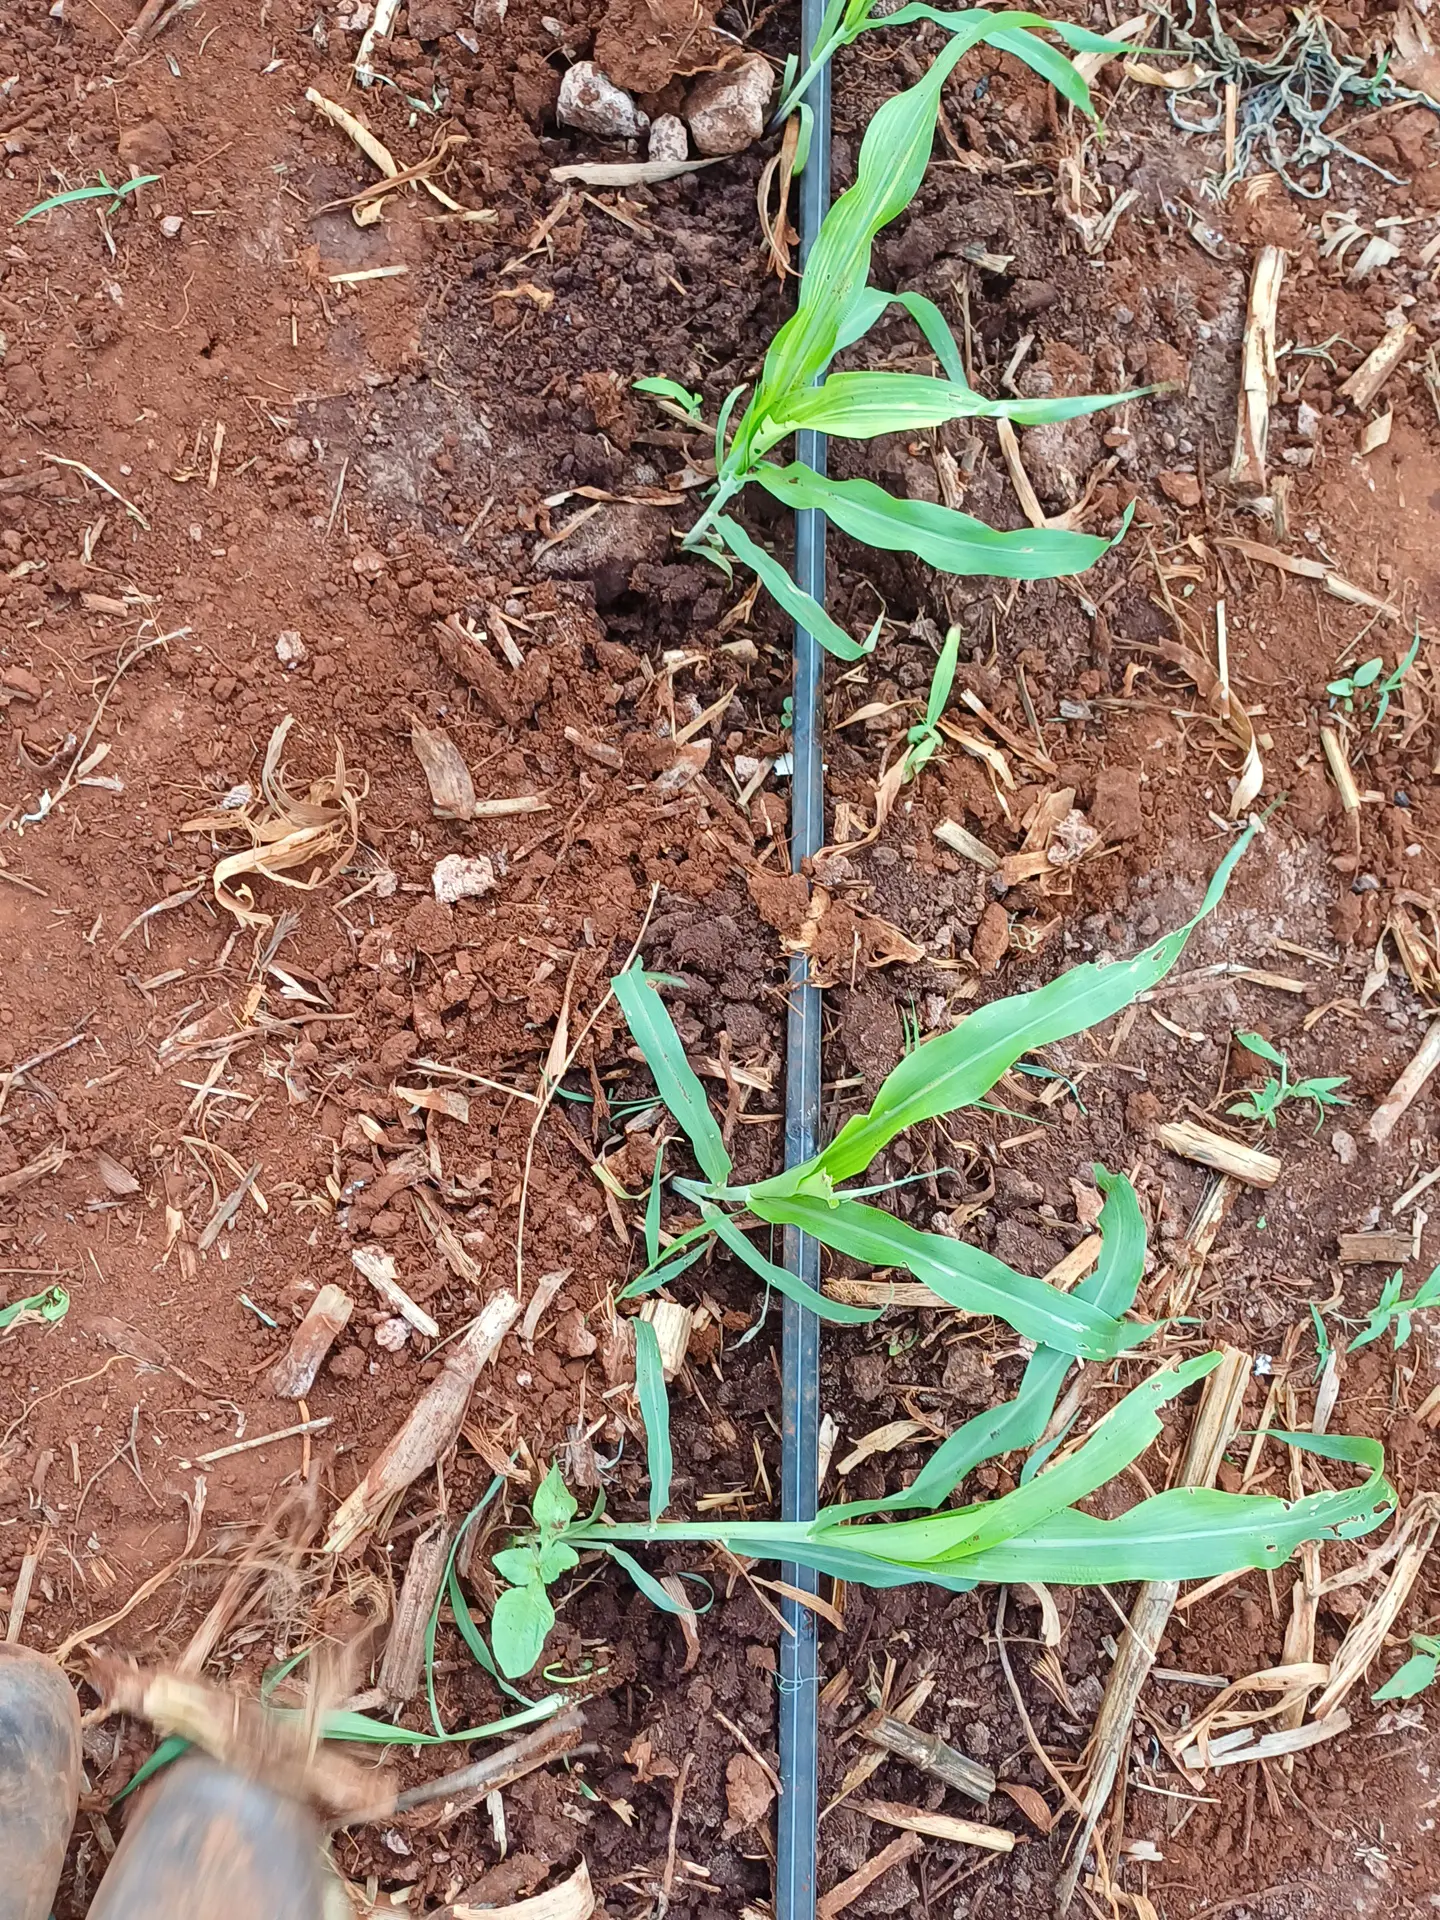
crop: sorghum
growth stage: vegetative
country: Kenya
